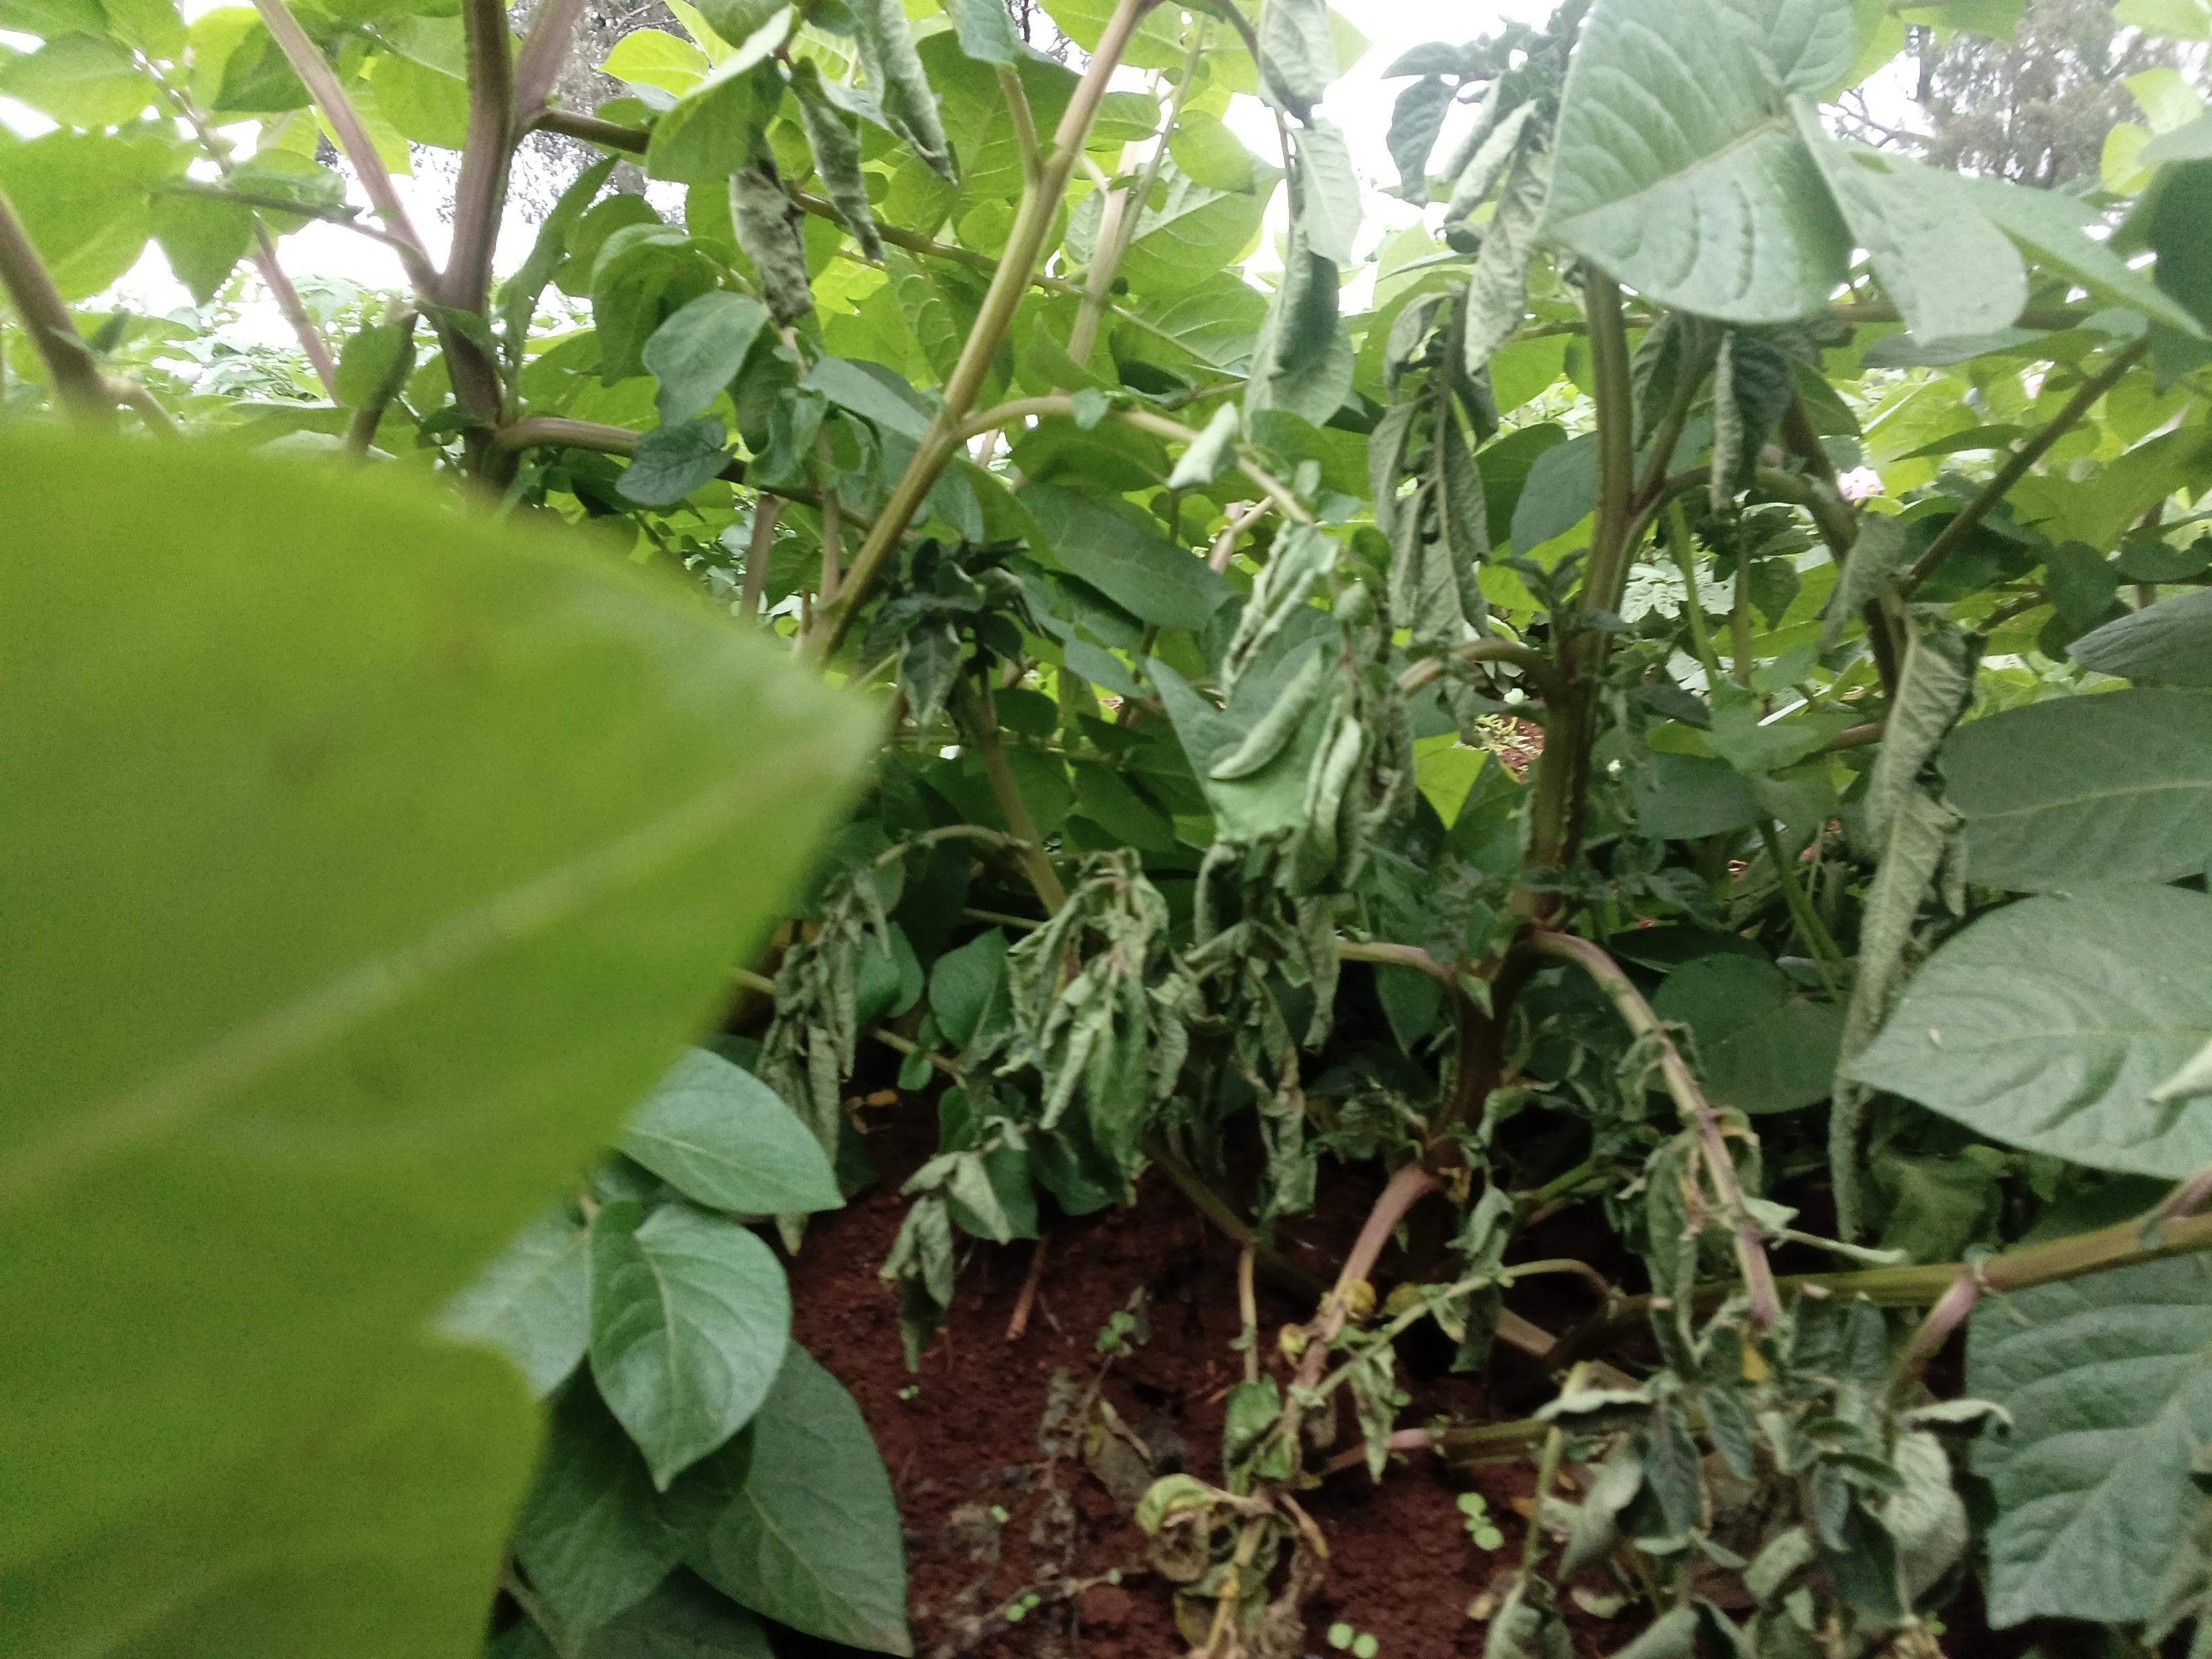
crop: potato
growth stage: flowering
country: Kenya
